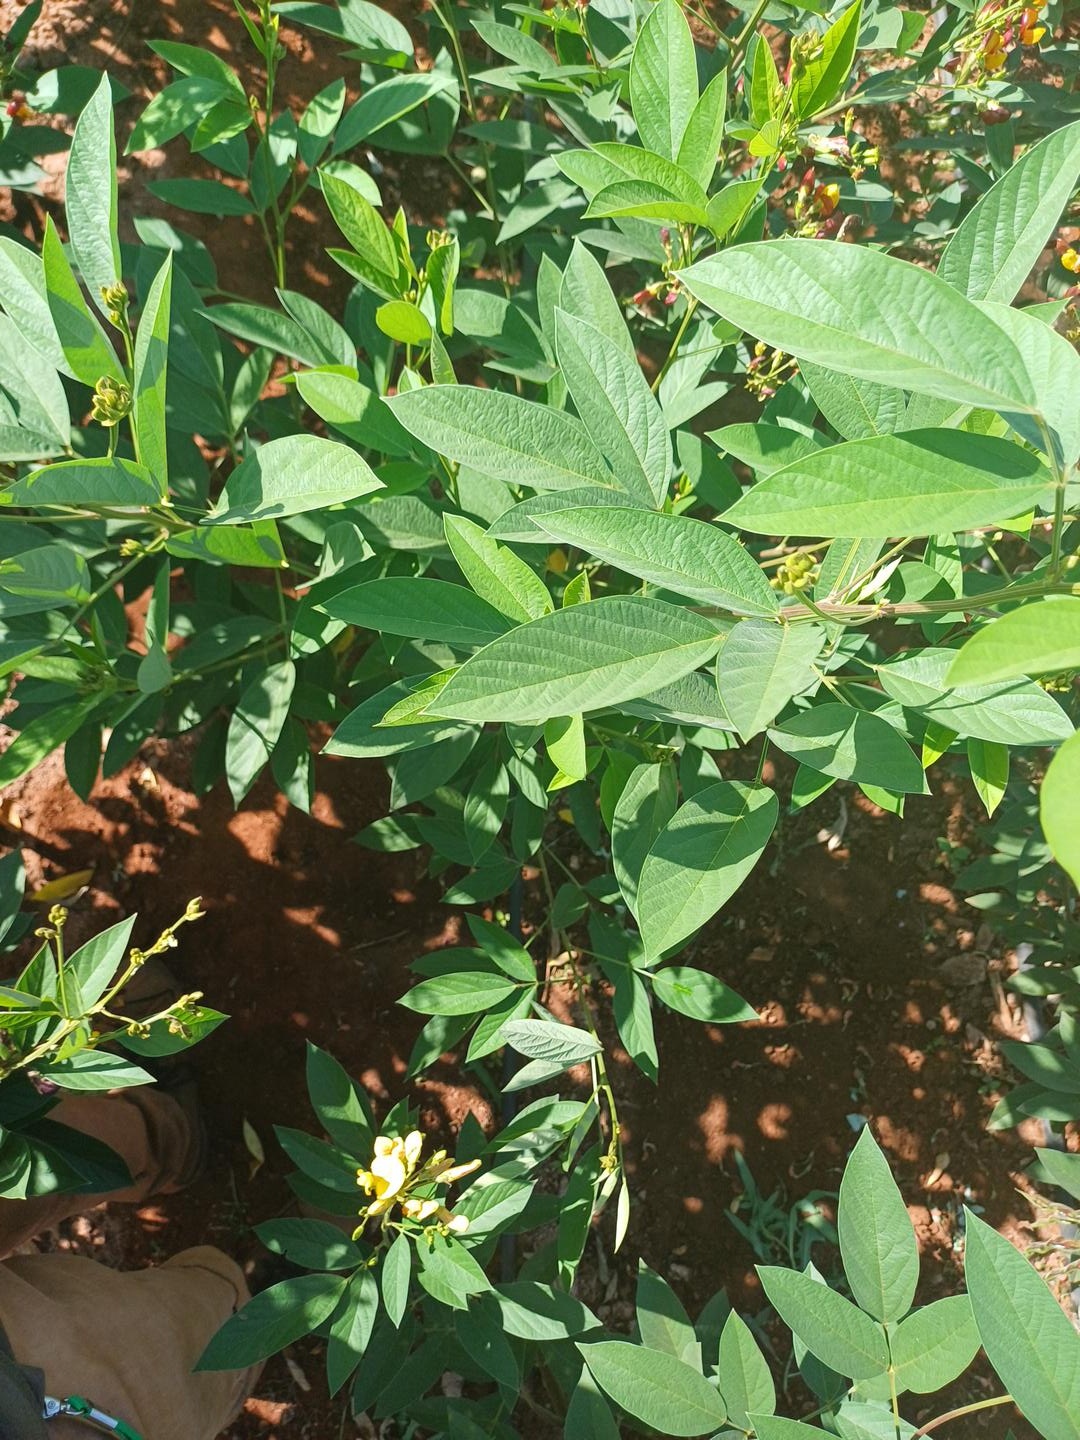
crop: pigeonpea
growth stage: development pod
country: Kenya
